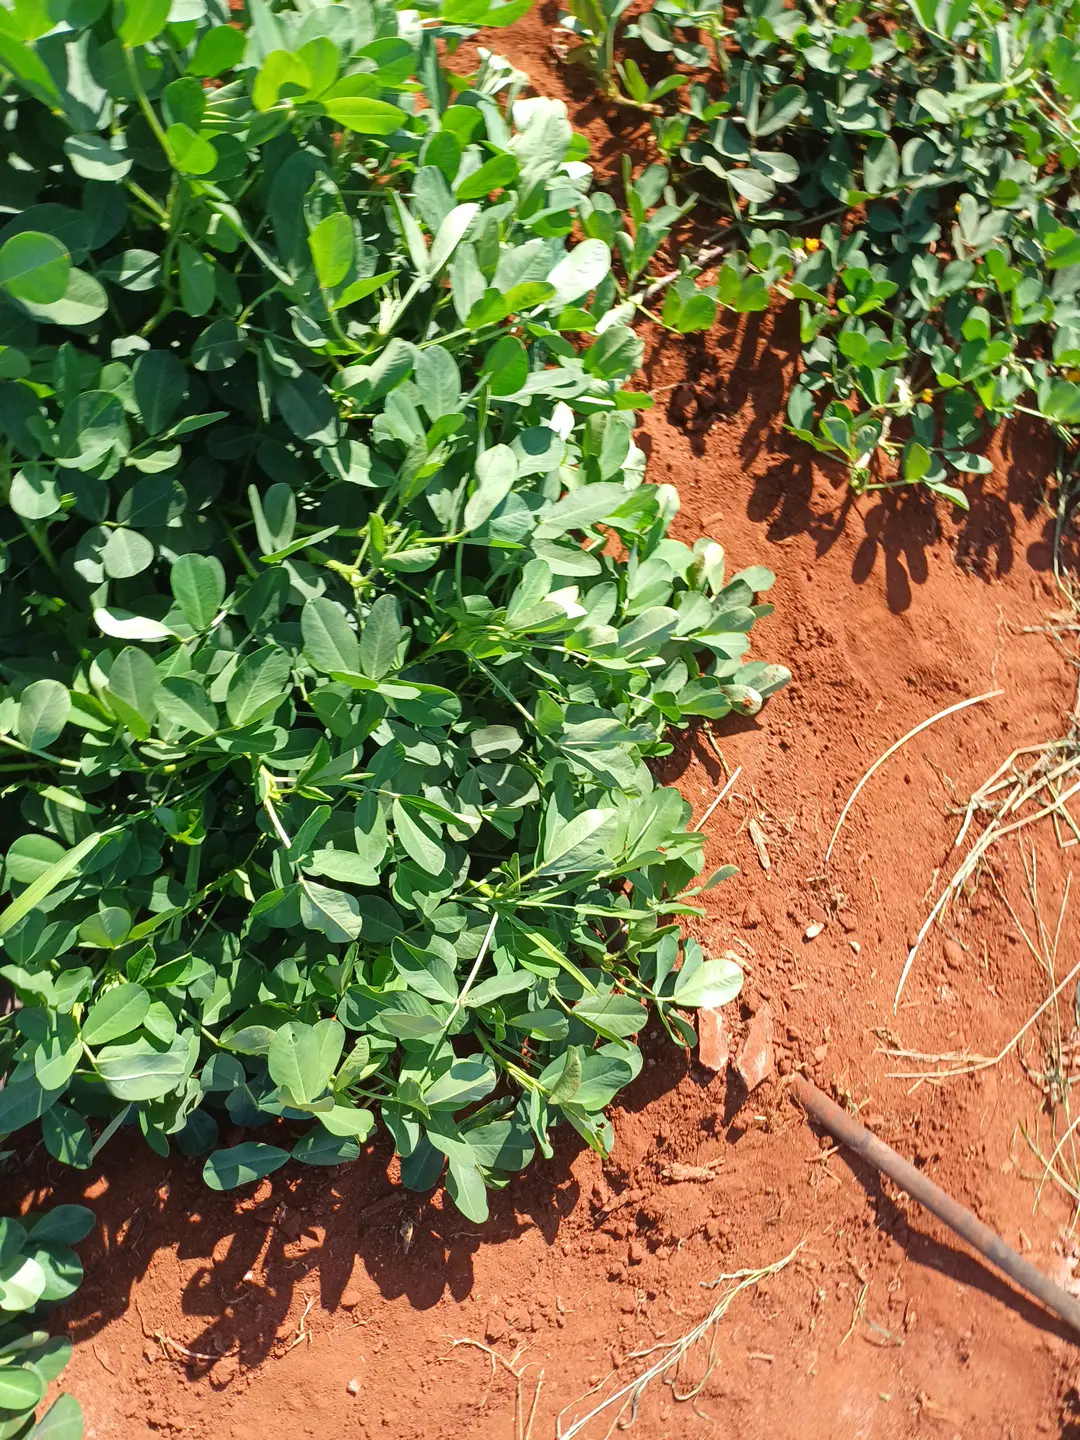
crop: groundnut
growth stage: flowering
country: Kenya
